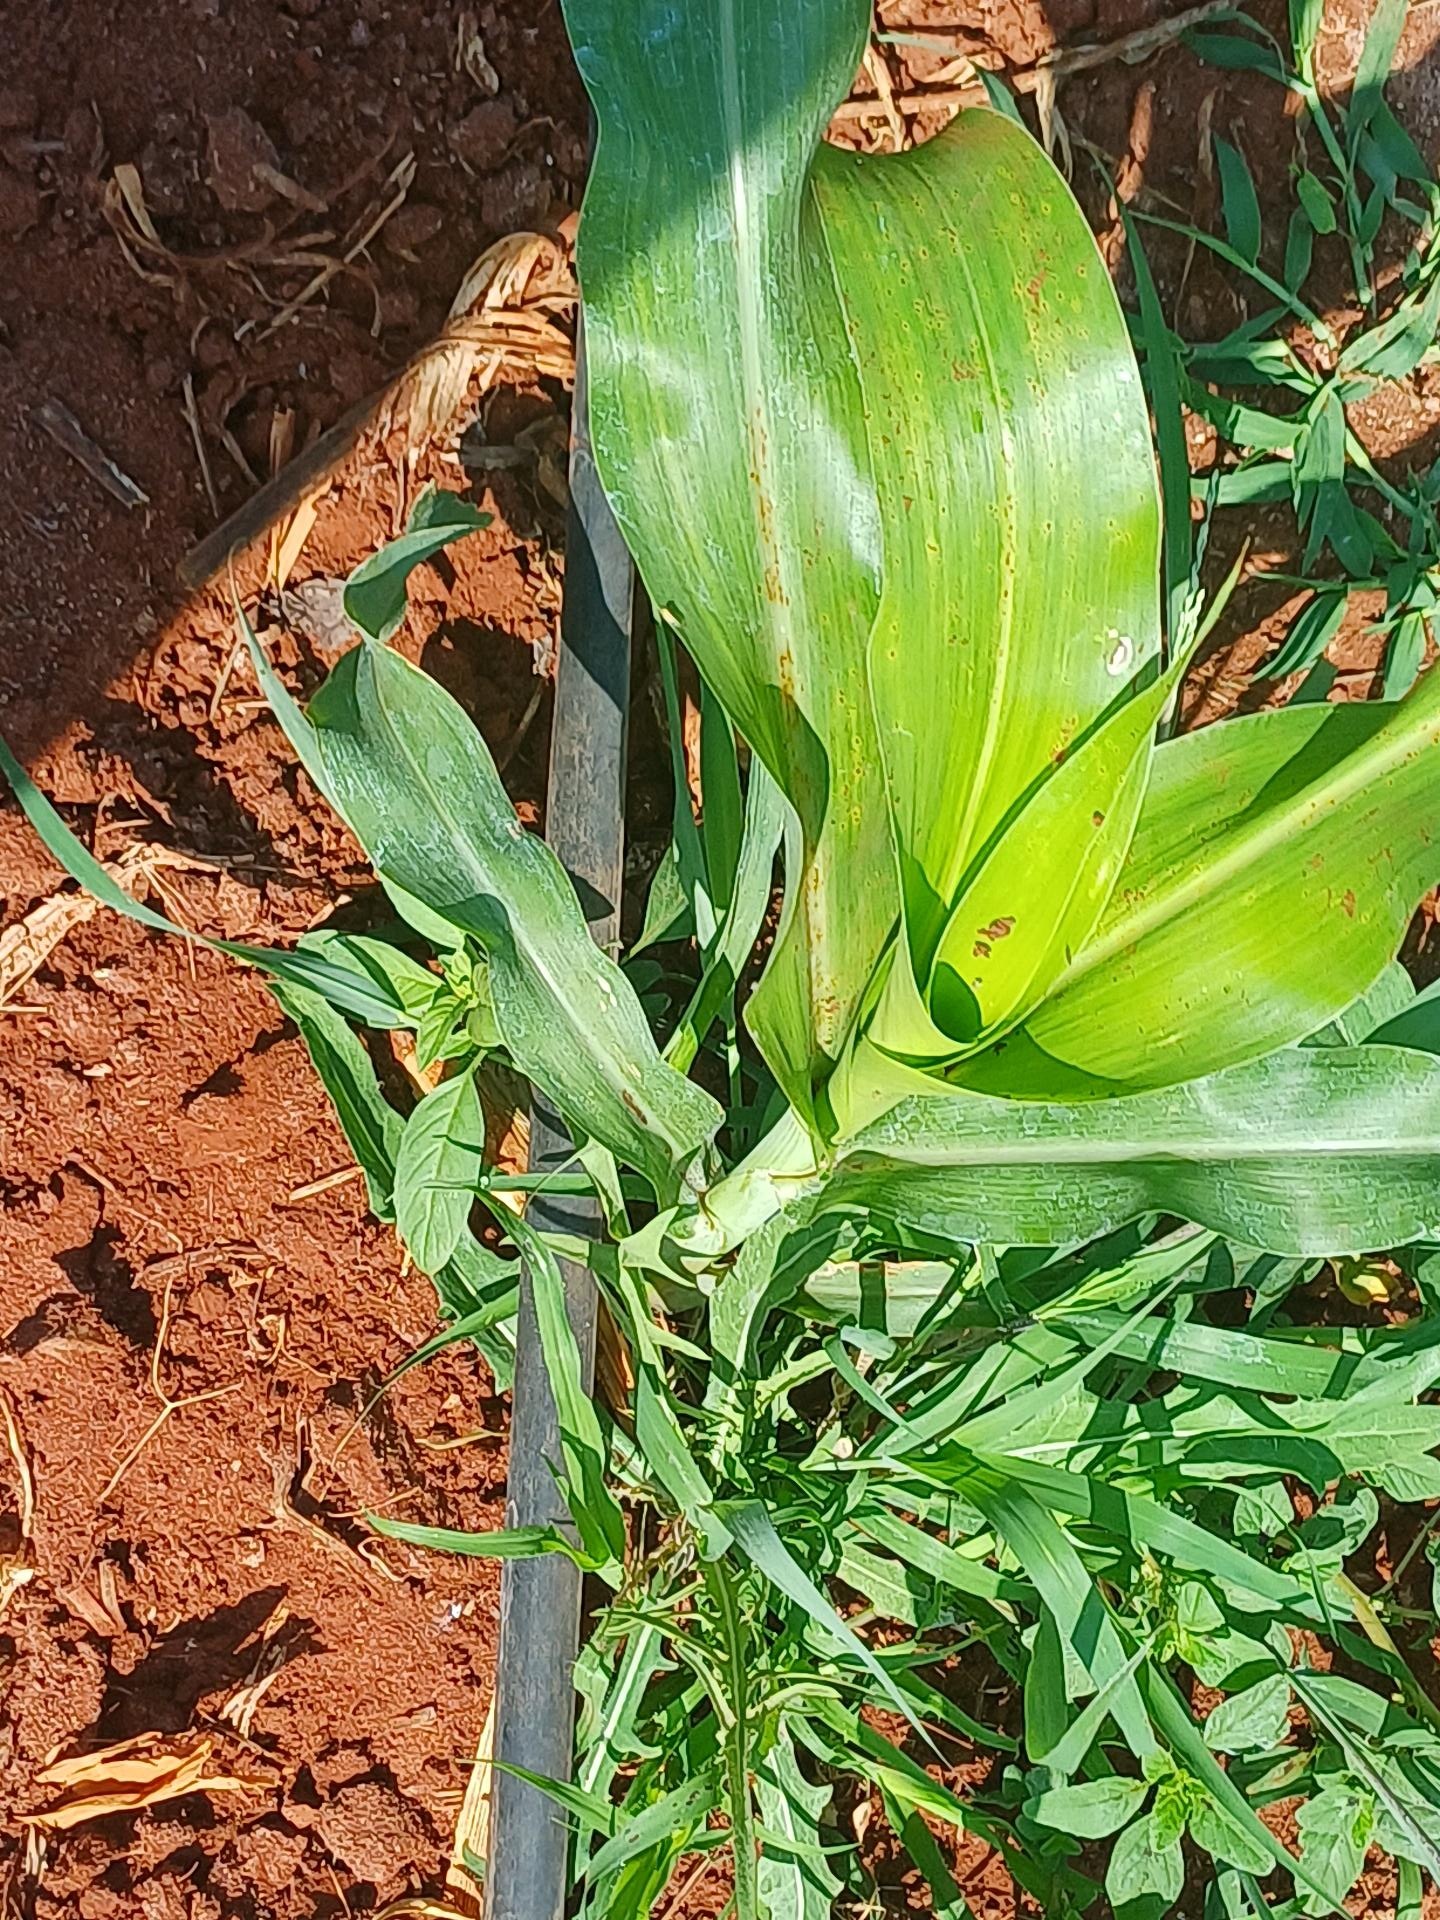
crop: sorghum
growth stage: vegetative
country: Kenya
